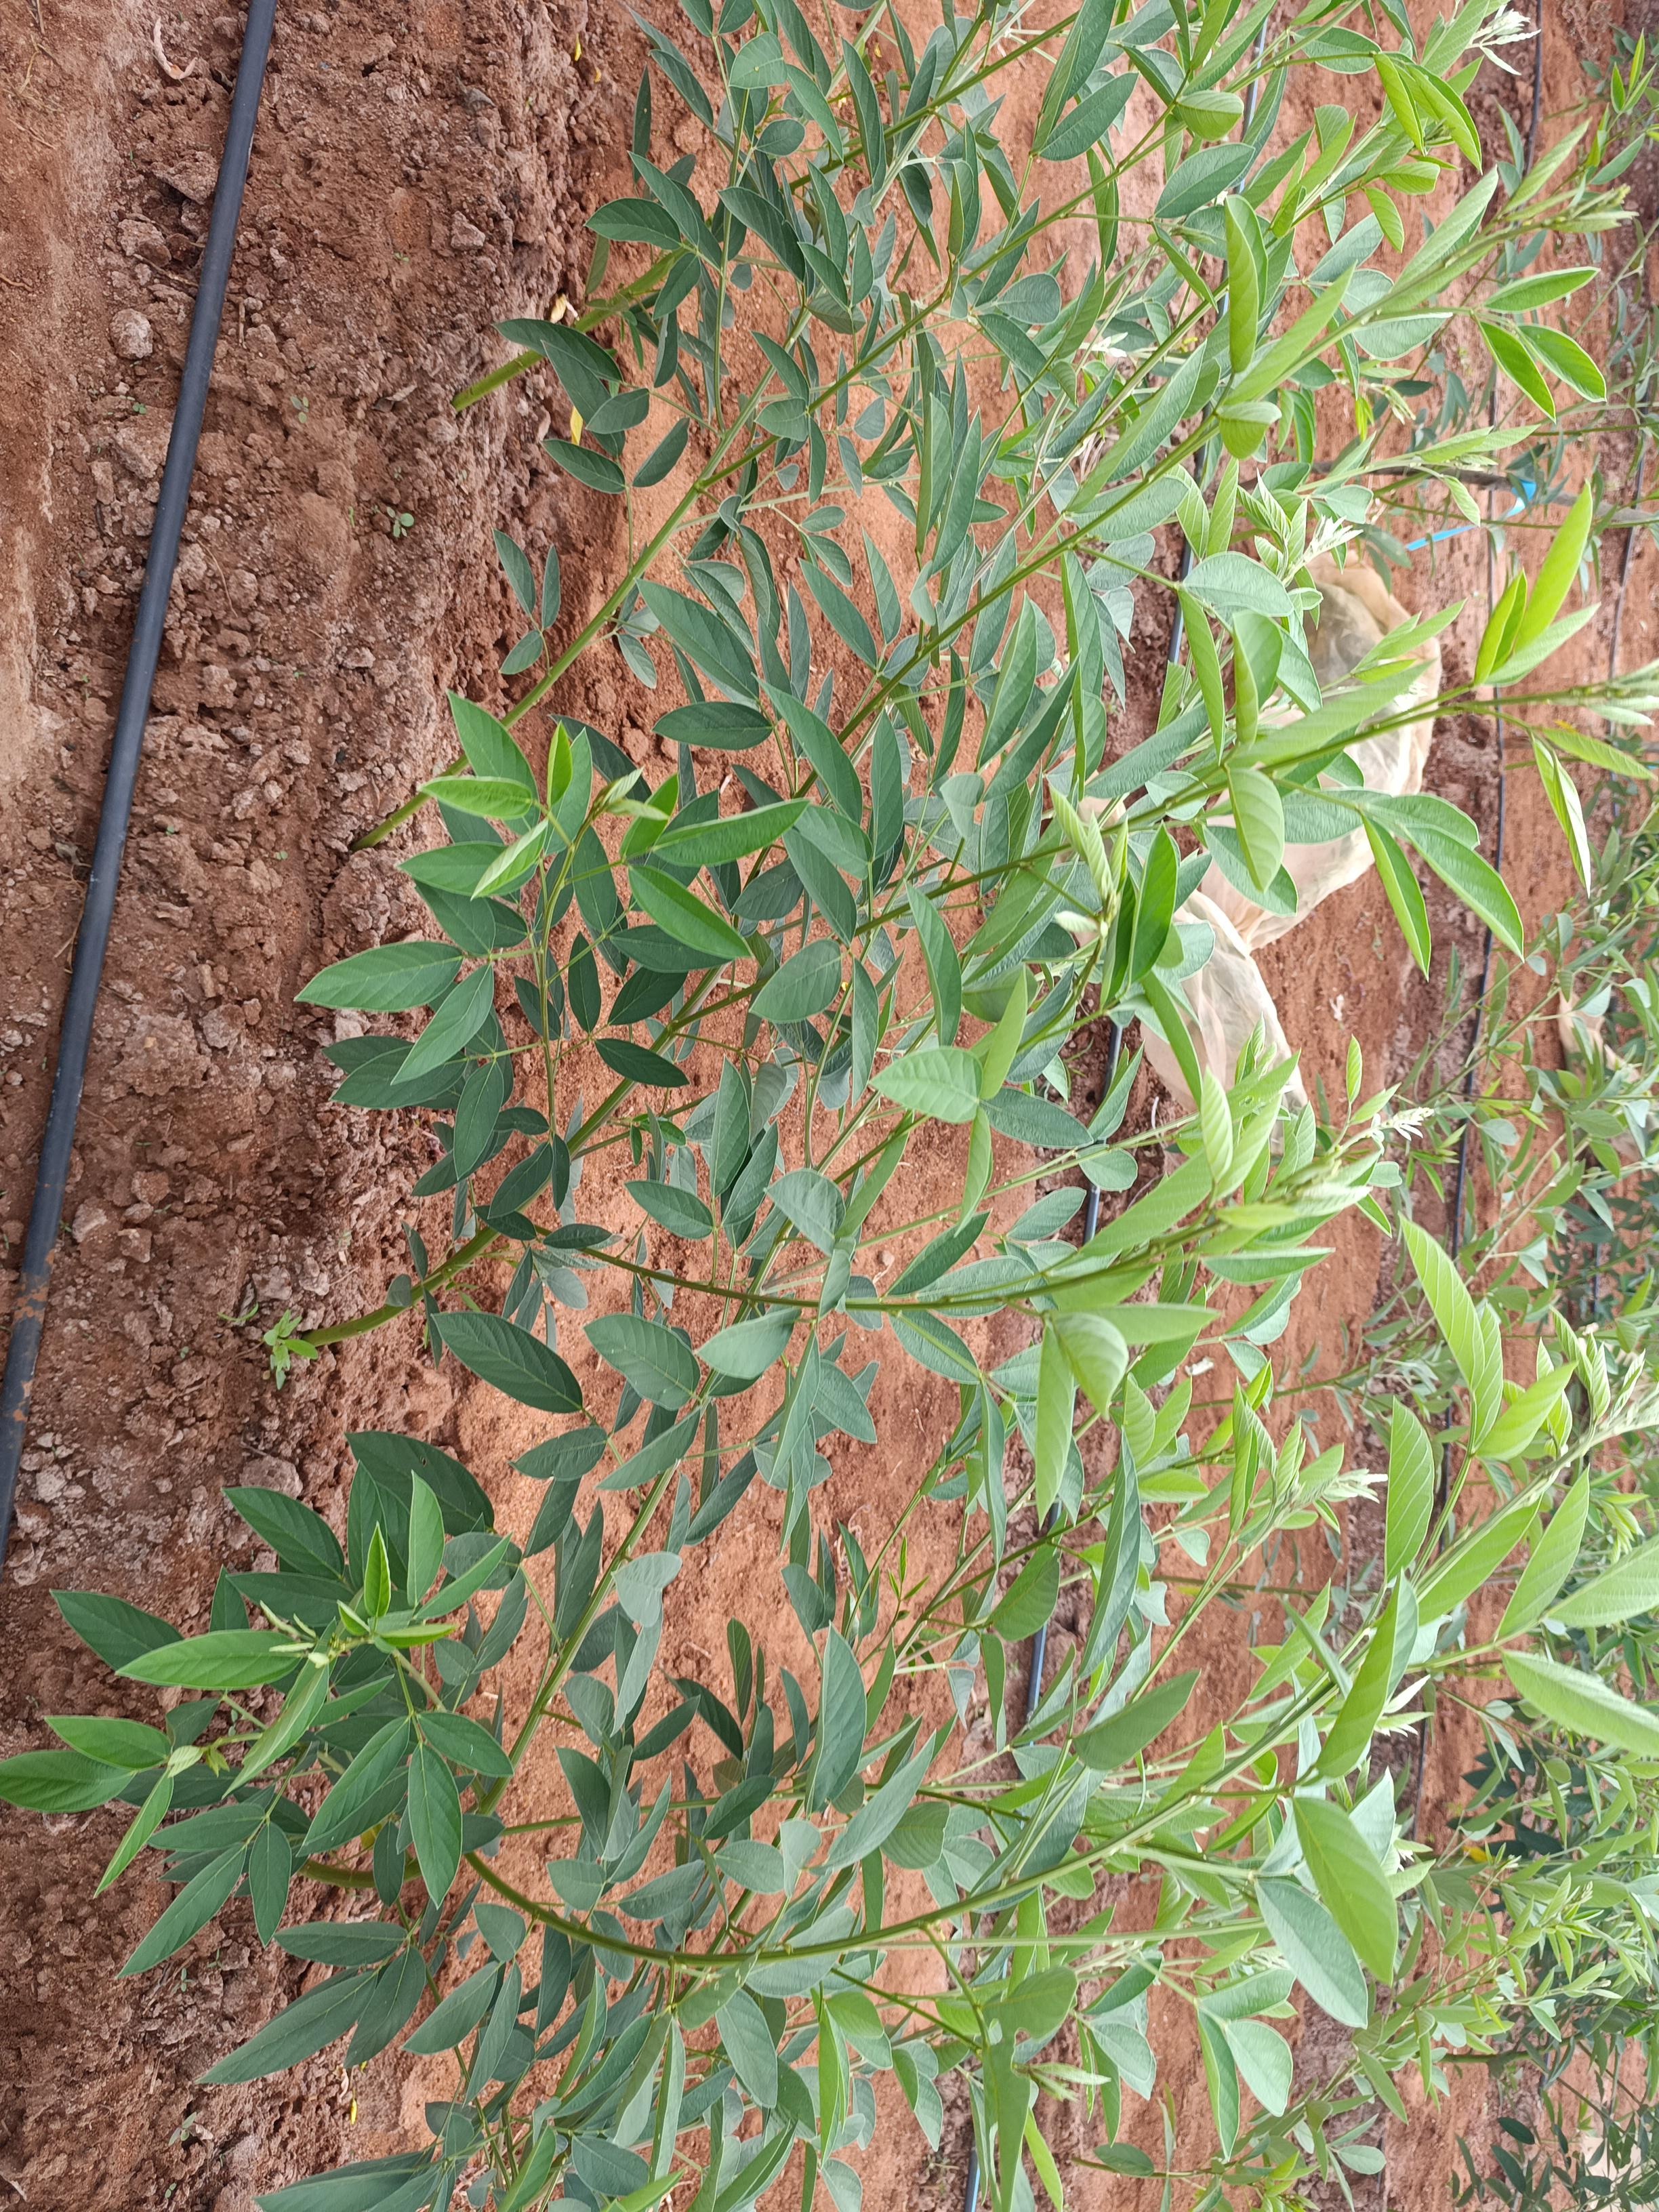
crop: pigeonpea
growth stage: flowering
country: Kenya
